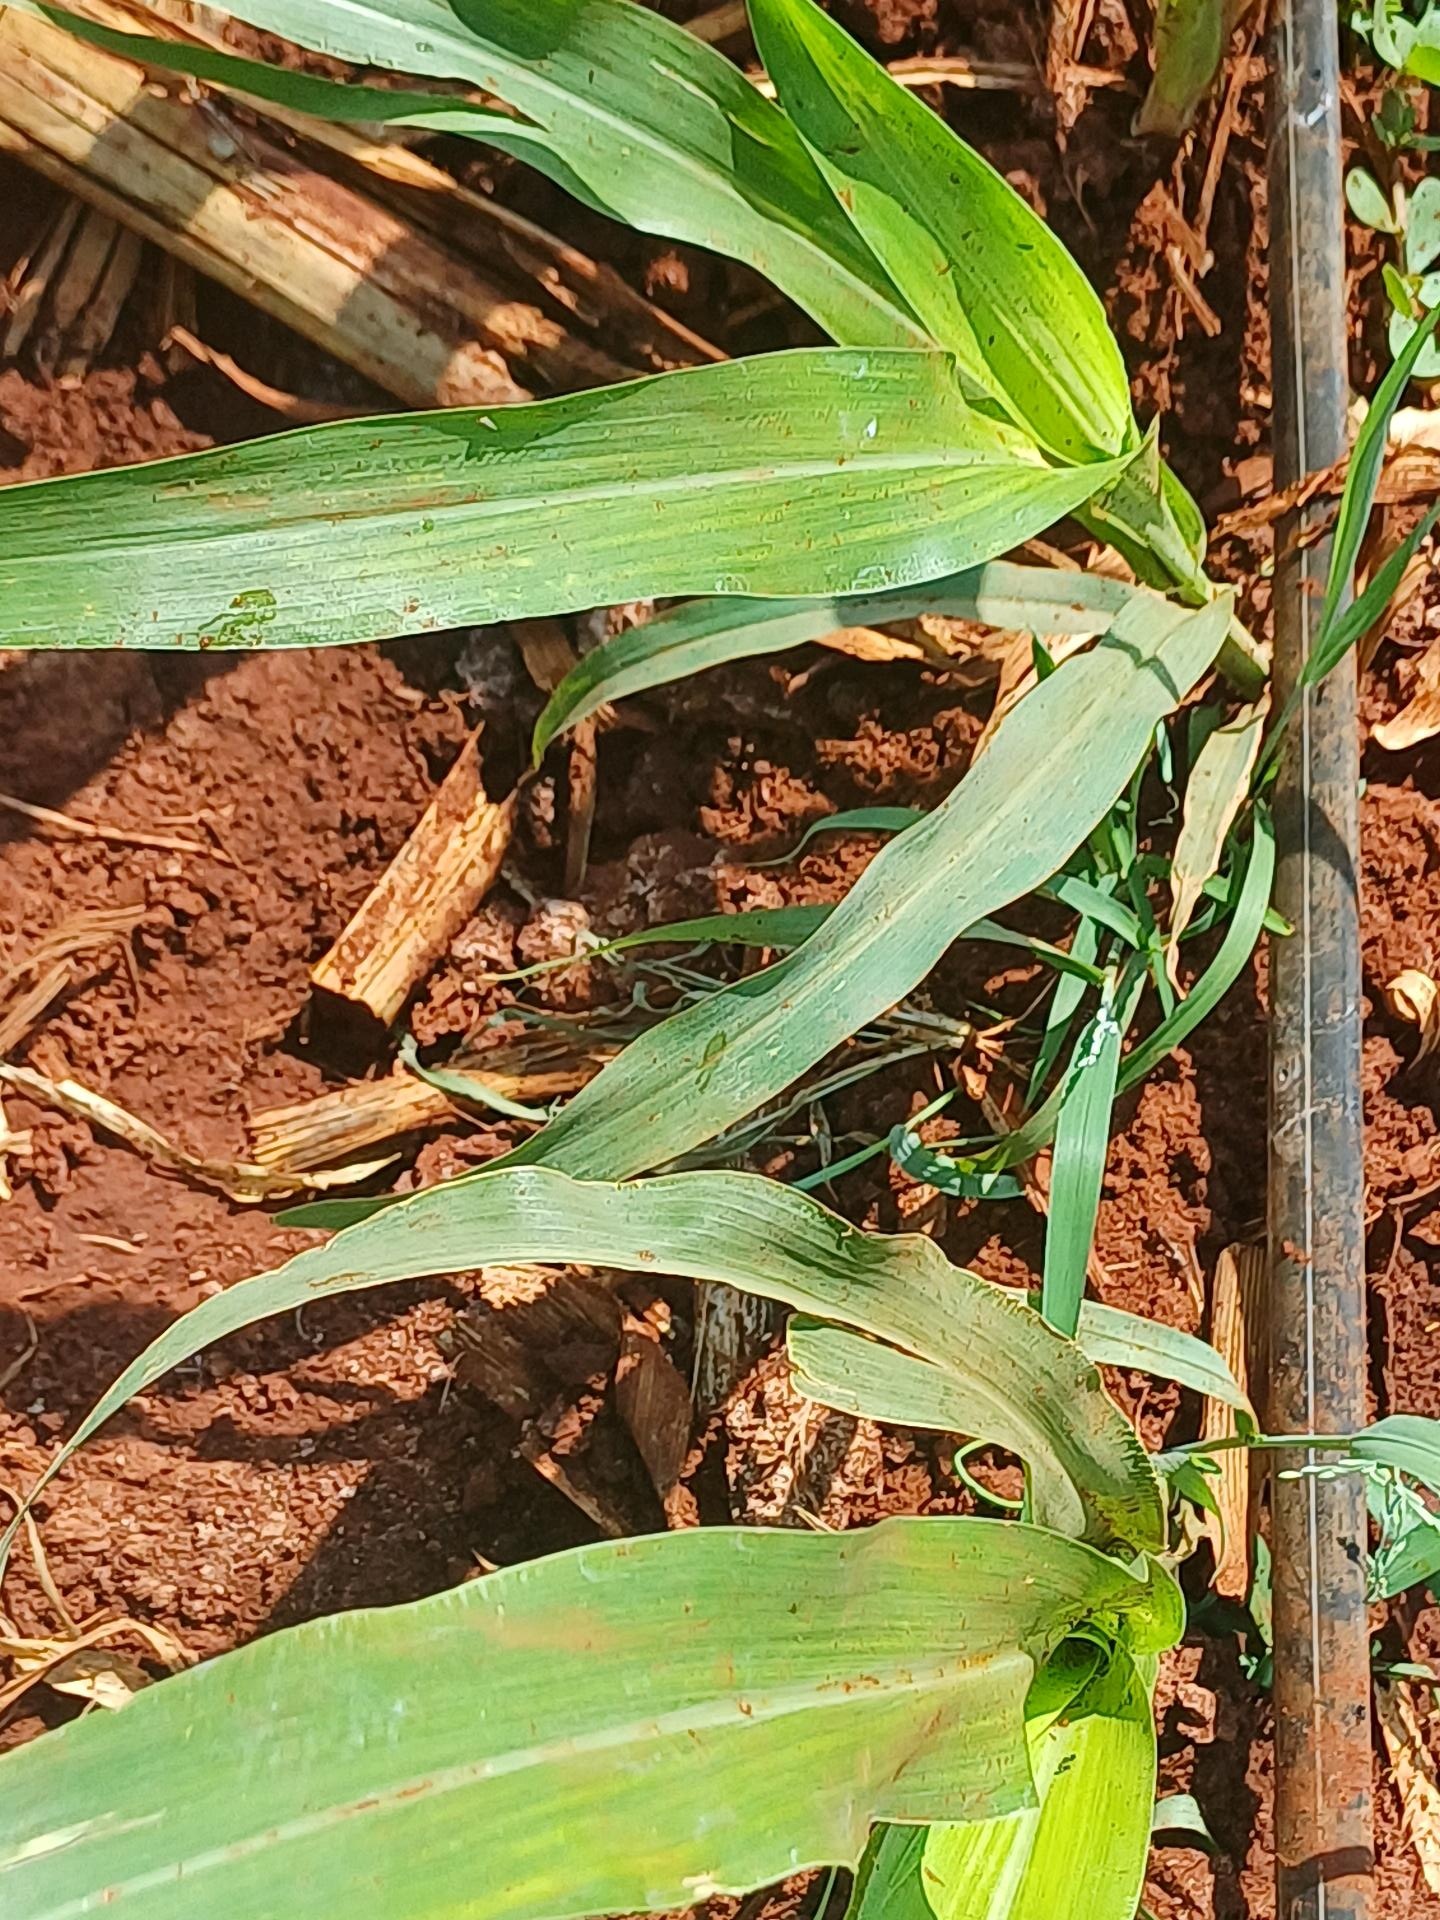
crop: sorghum
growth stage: vegetative
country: Kenya
